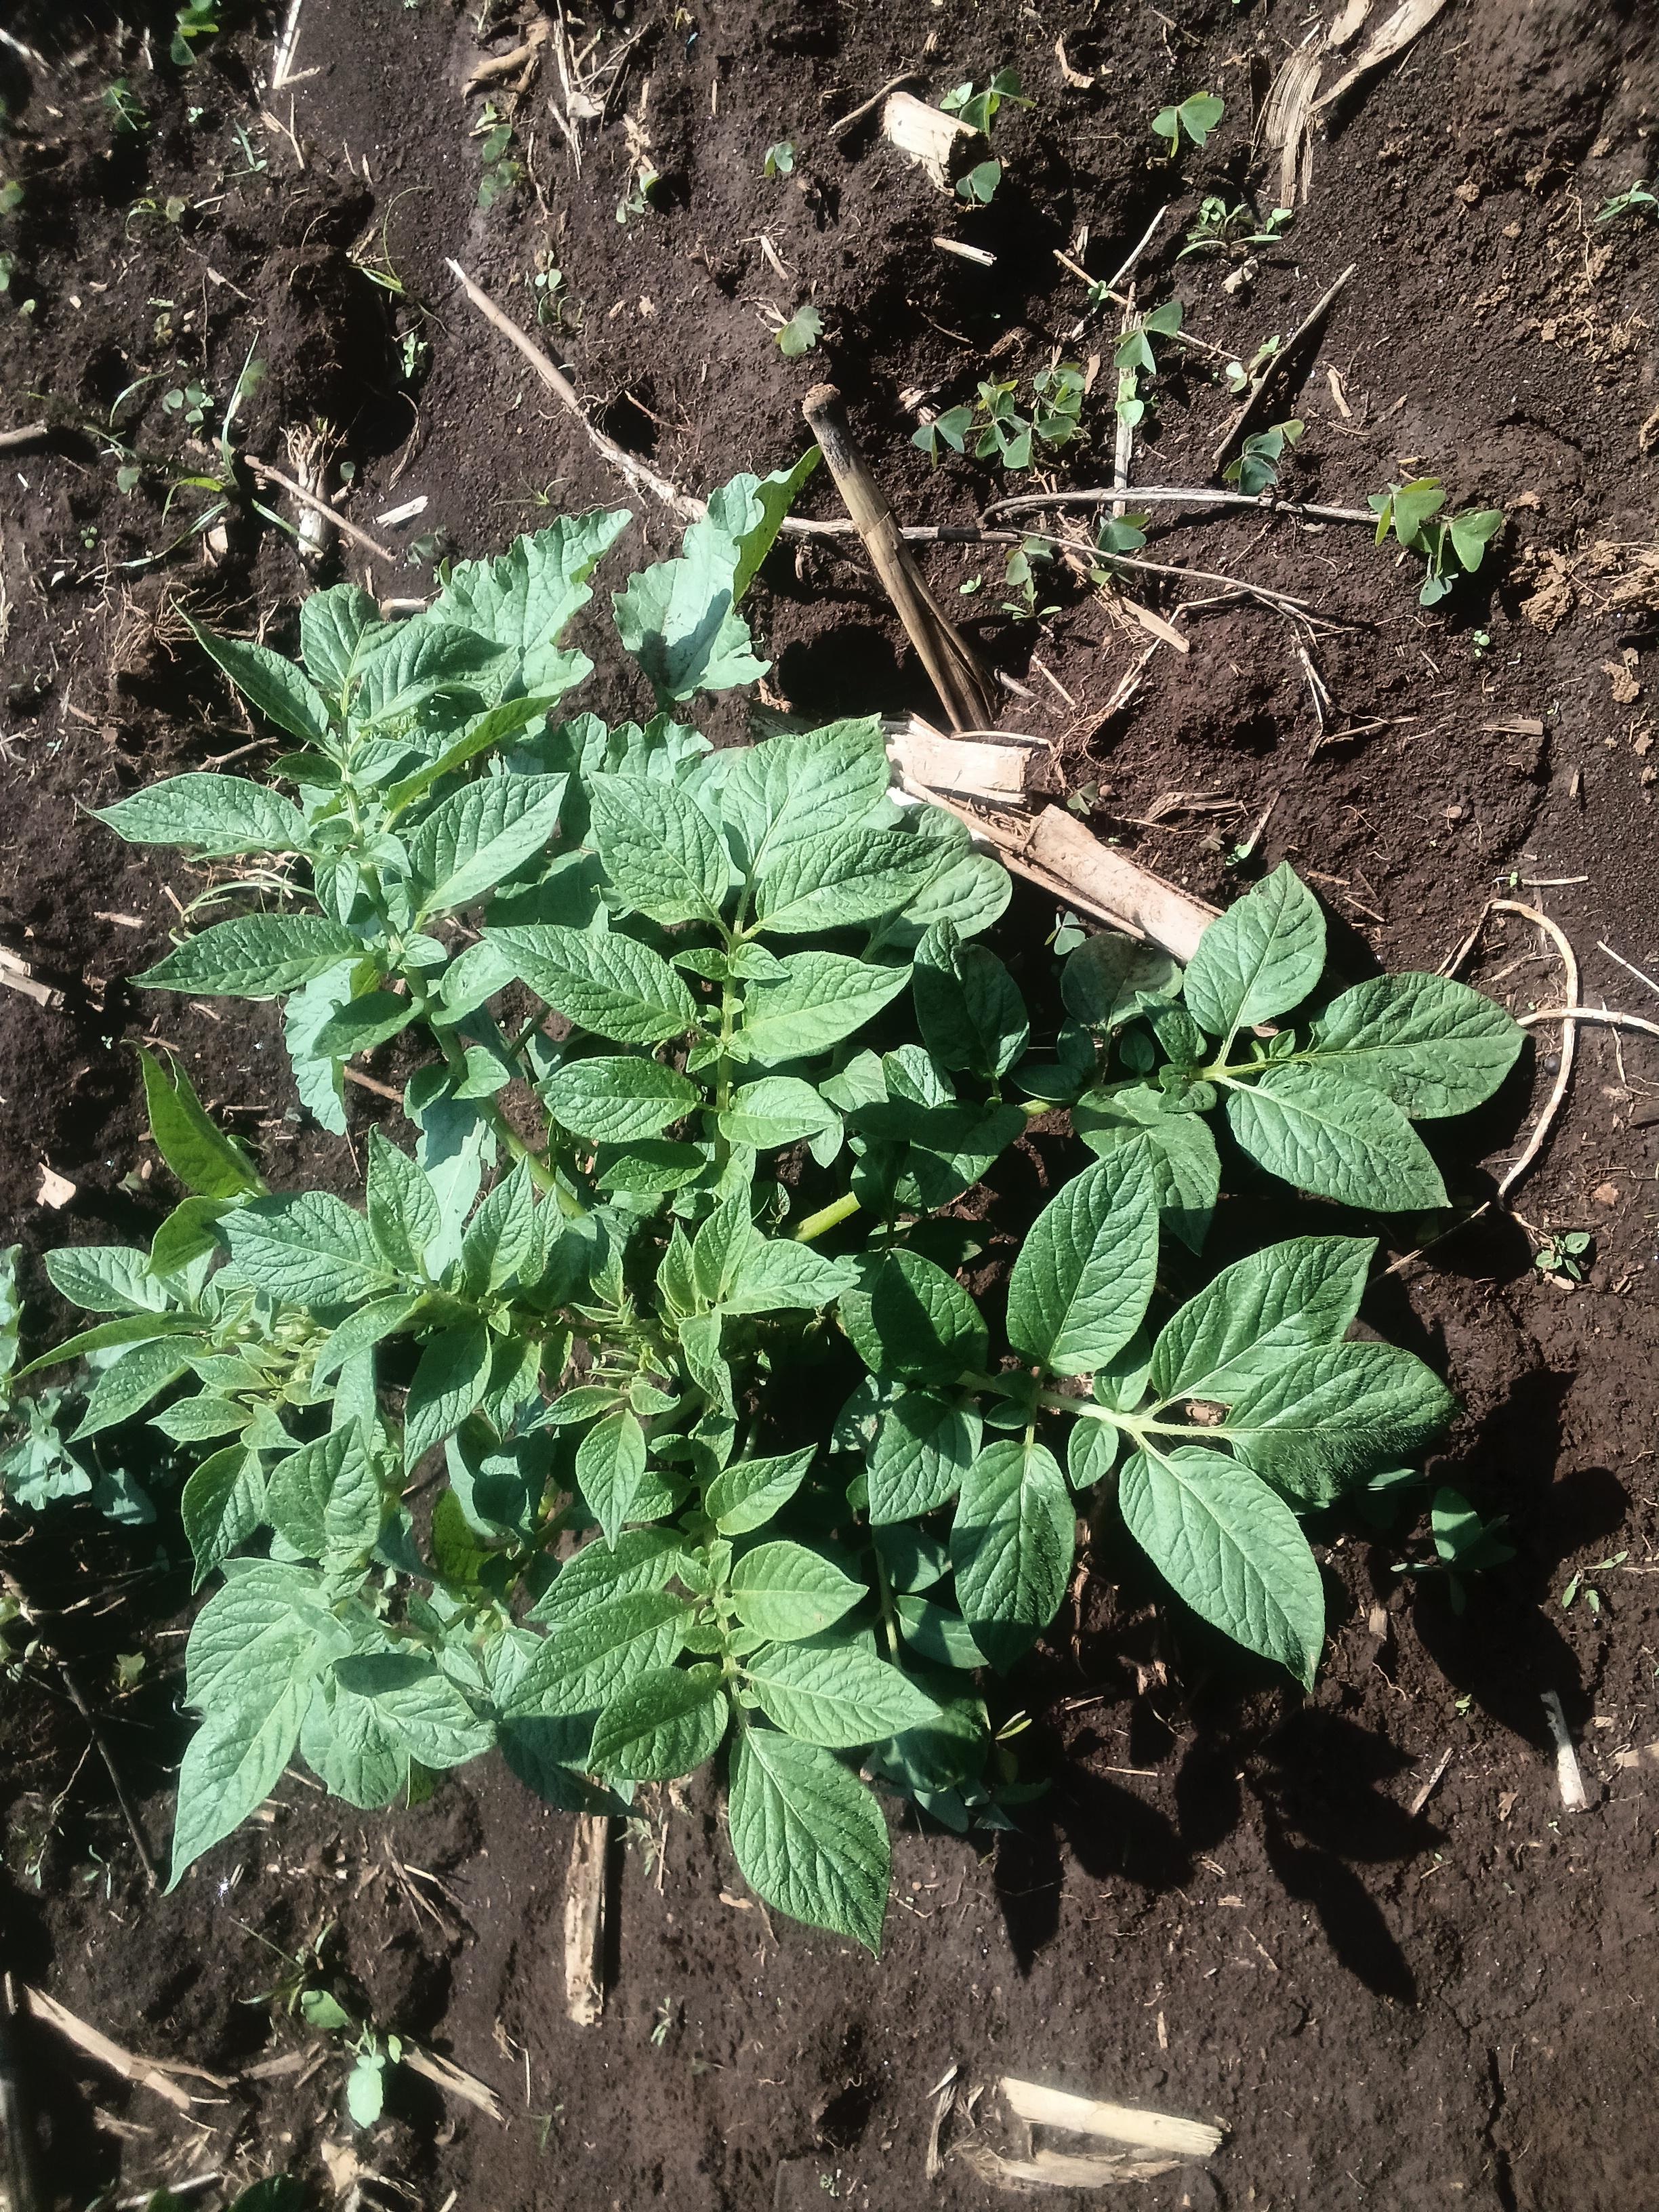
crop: potato
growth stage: vegetative
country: Kenya
